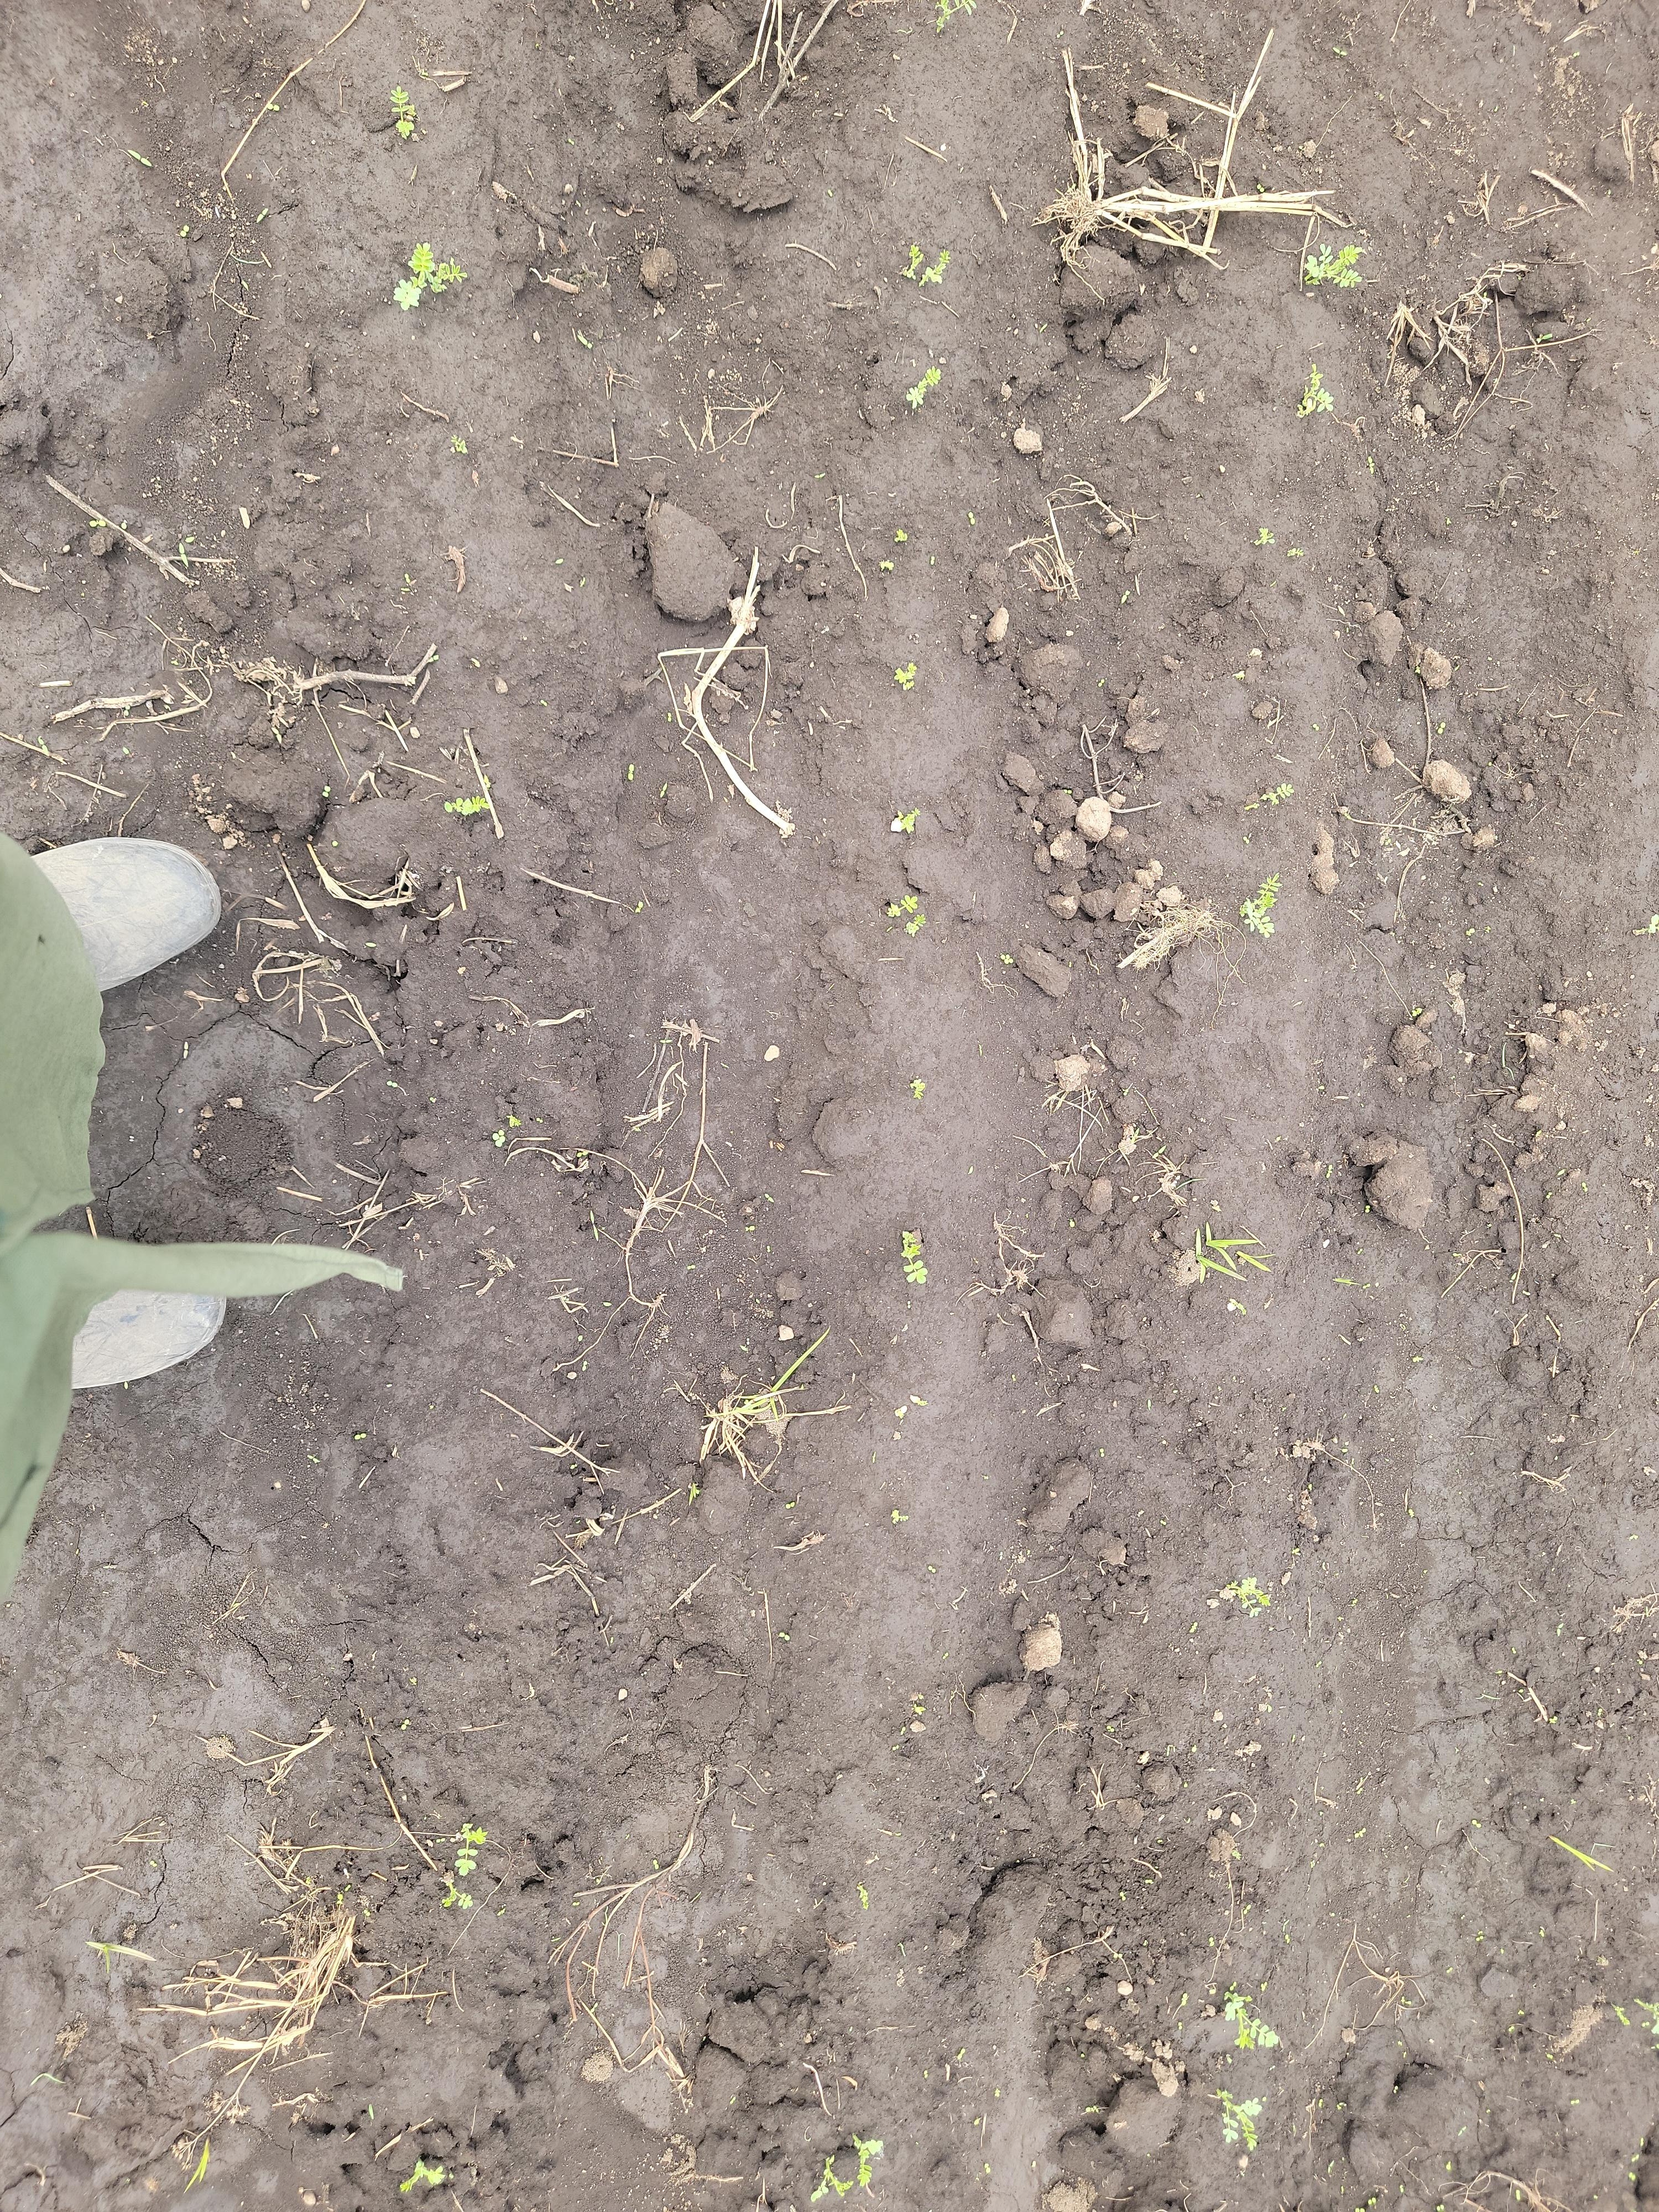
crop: chickpea
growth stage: emergence
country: Tanzania
